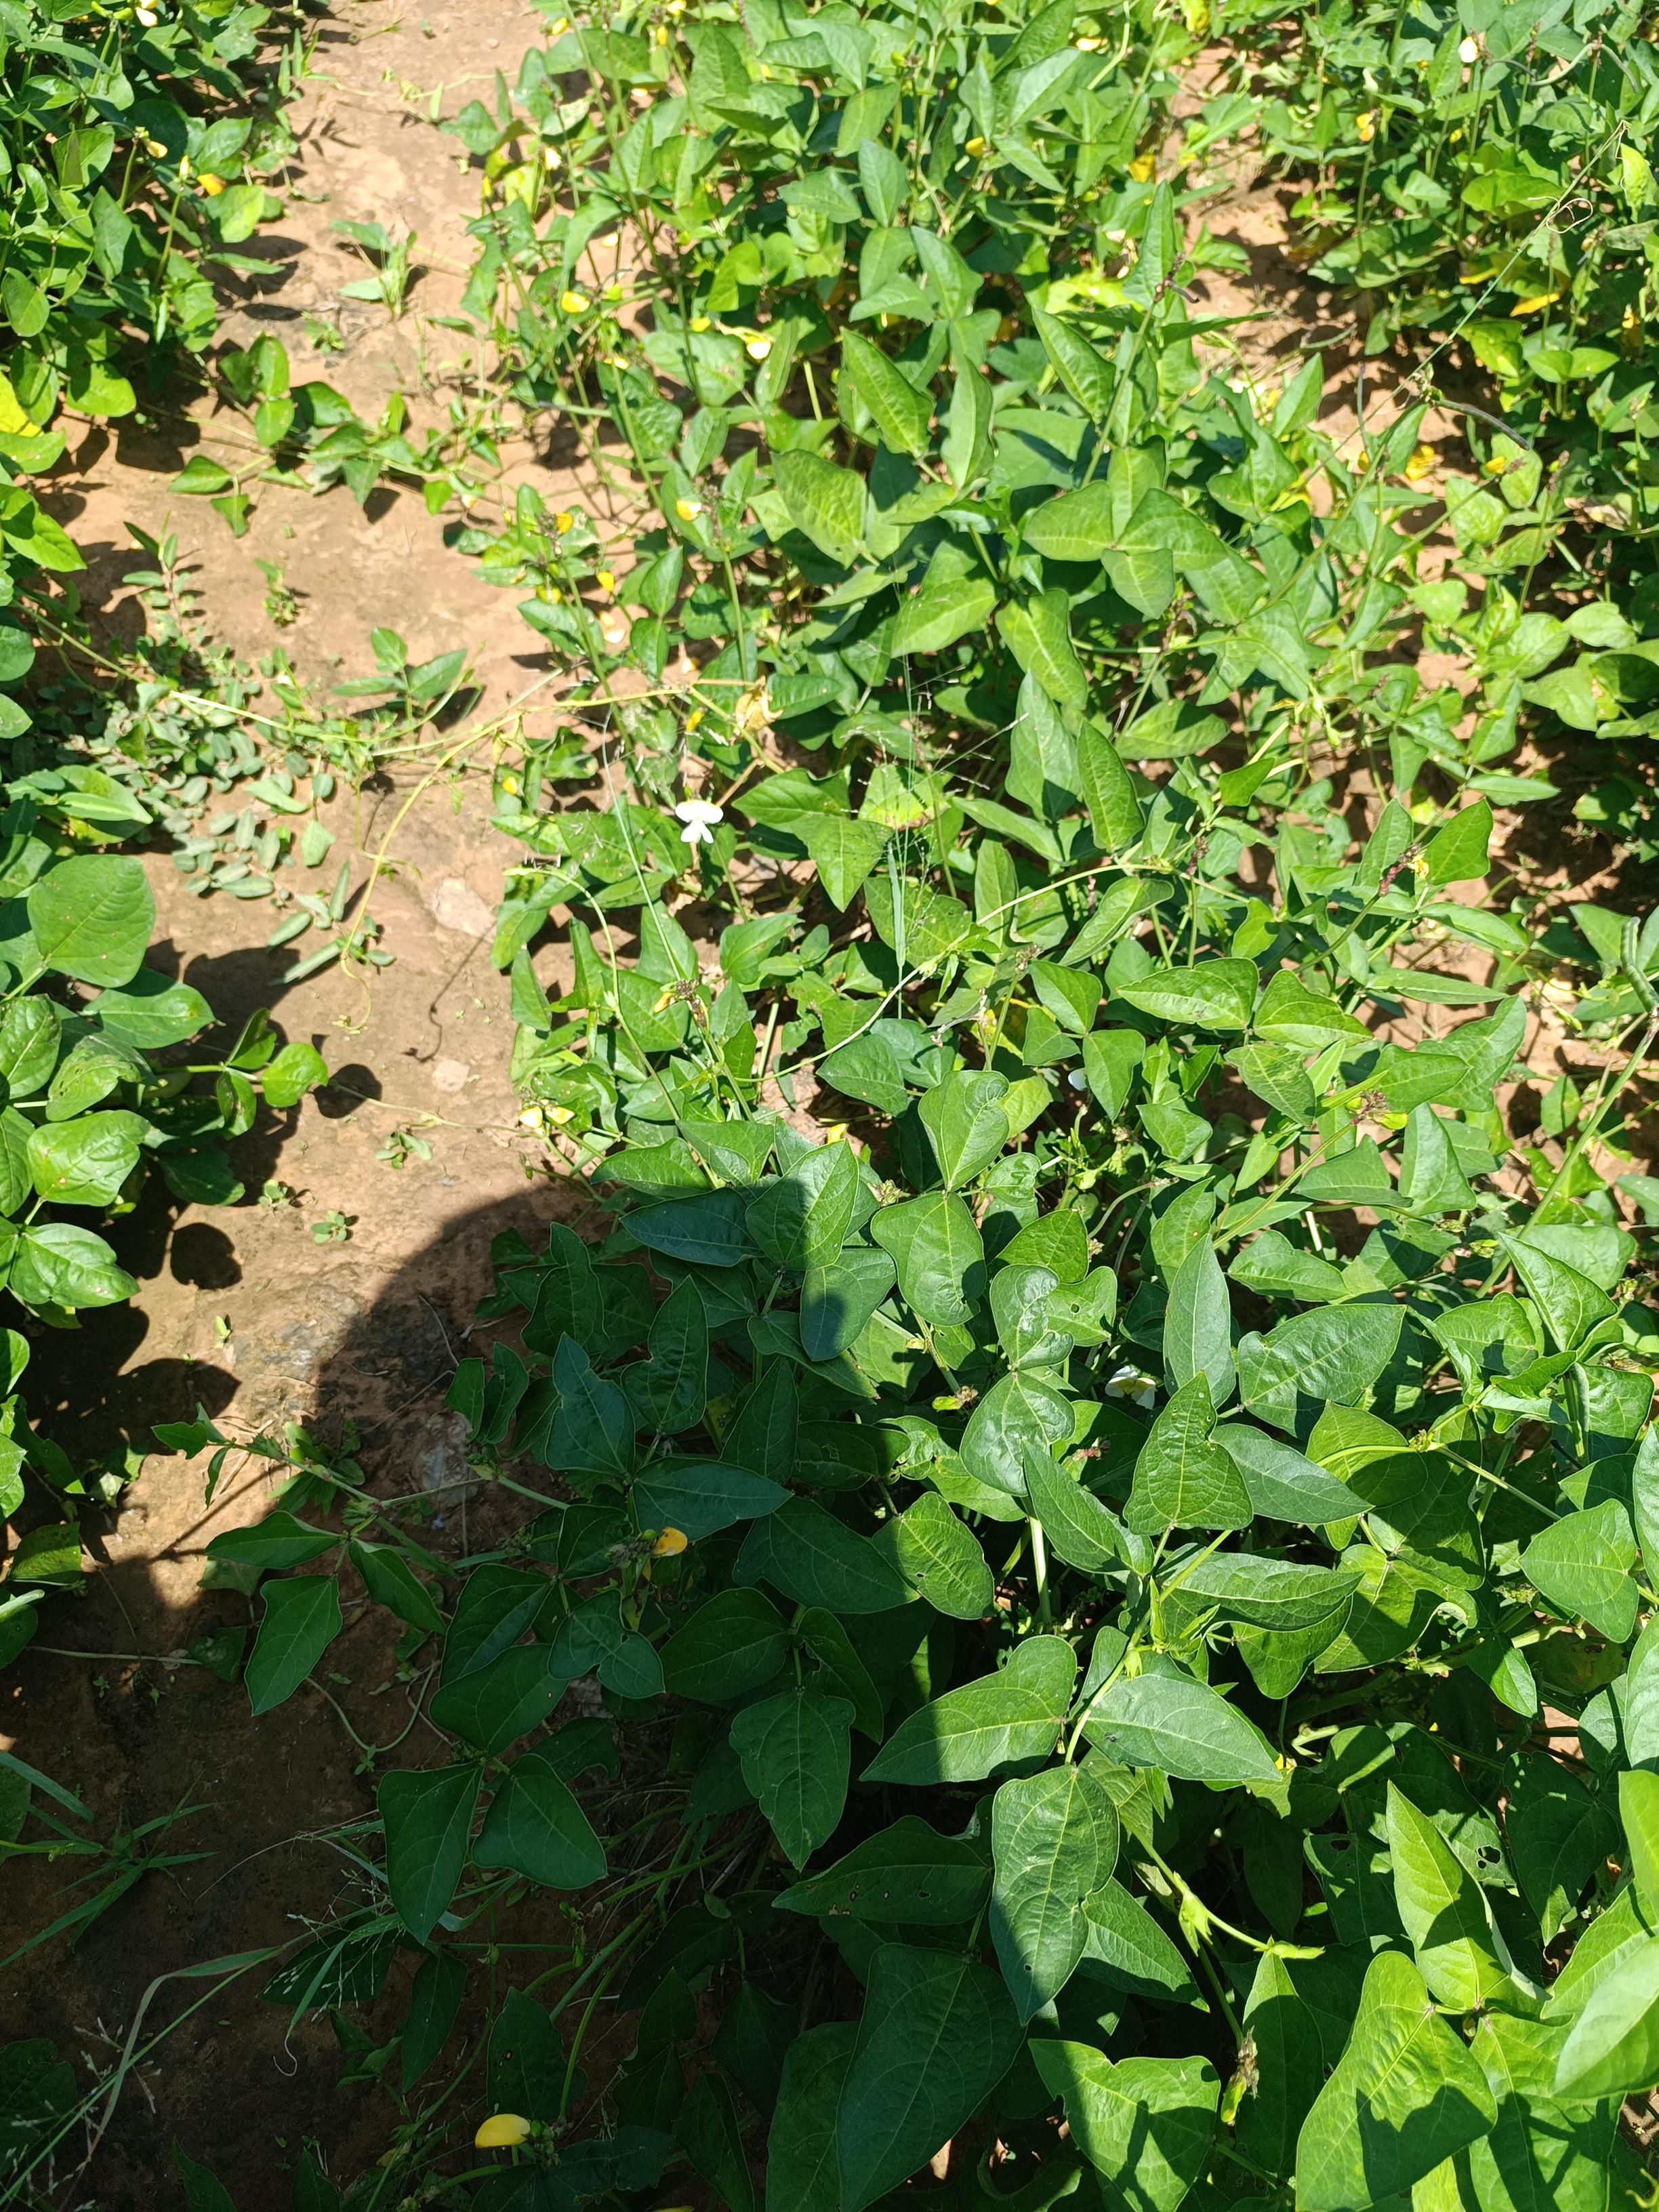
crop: cowpea
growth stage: development pod
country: Nigeria
